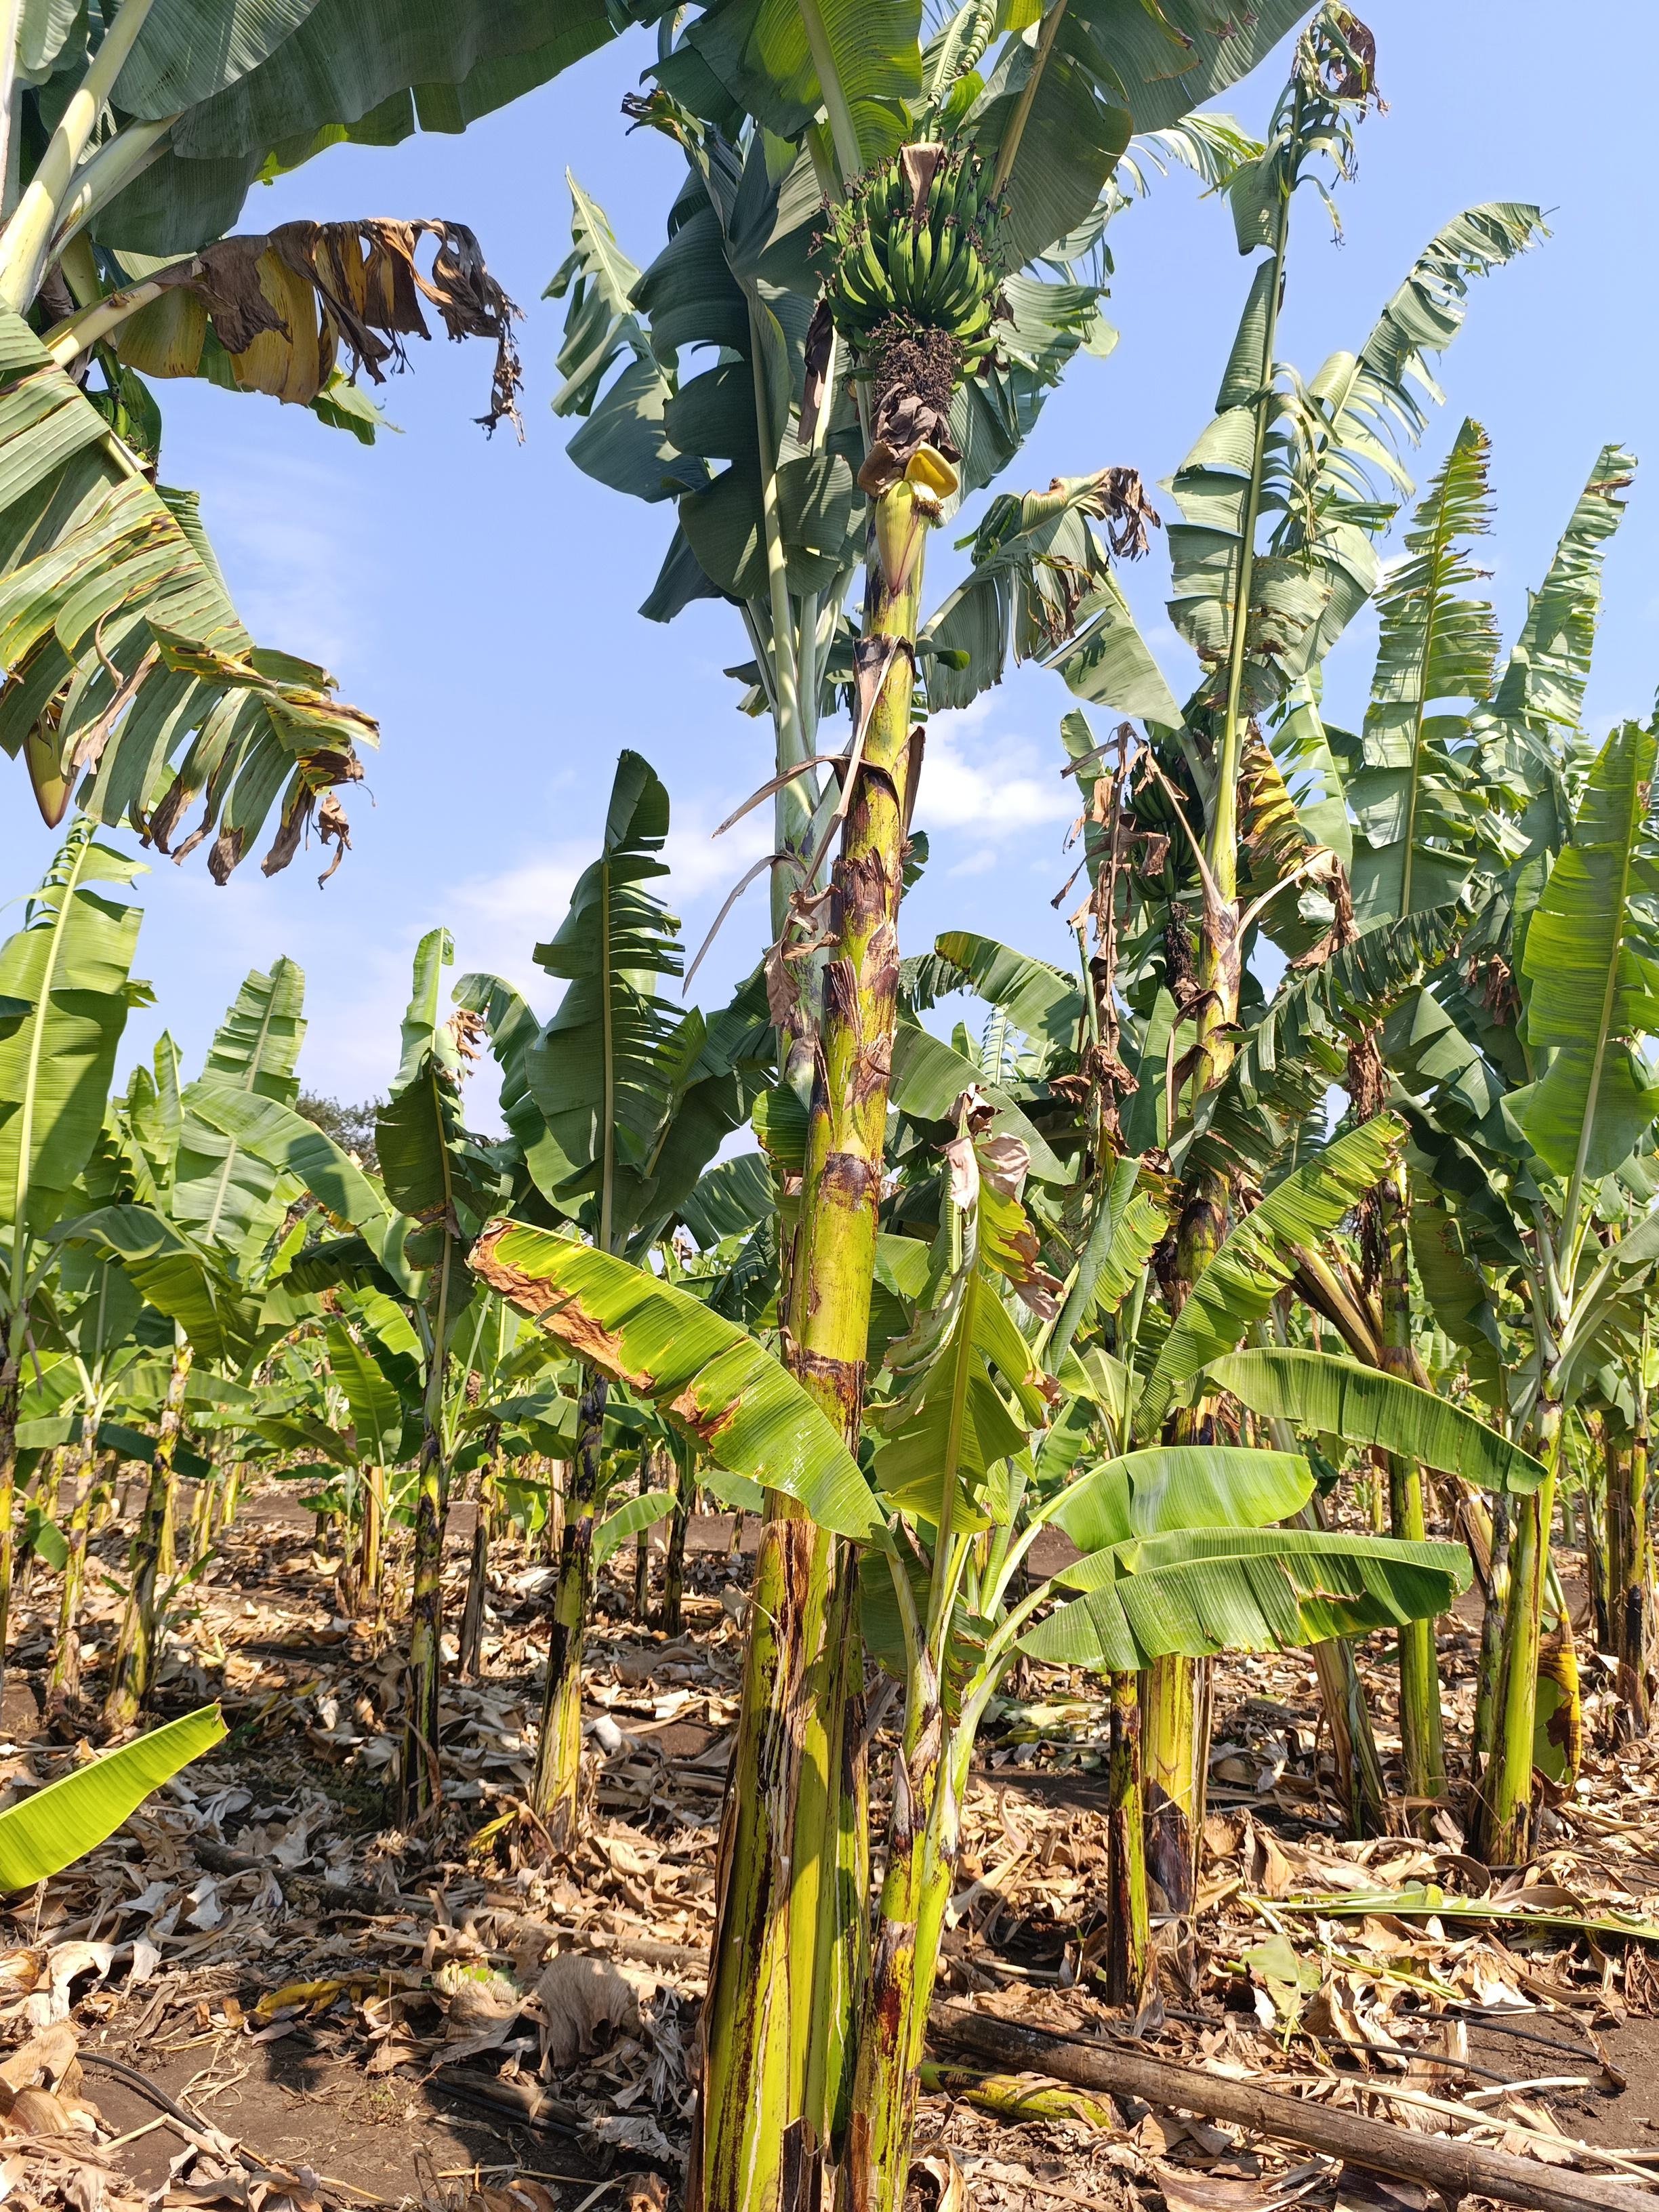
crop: banana
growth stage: development fruit
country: Tanzania
